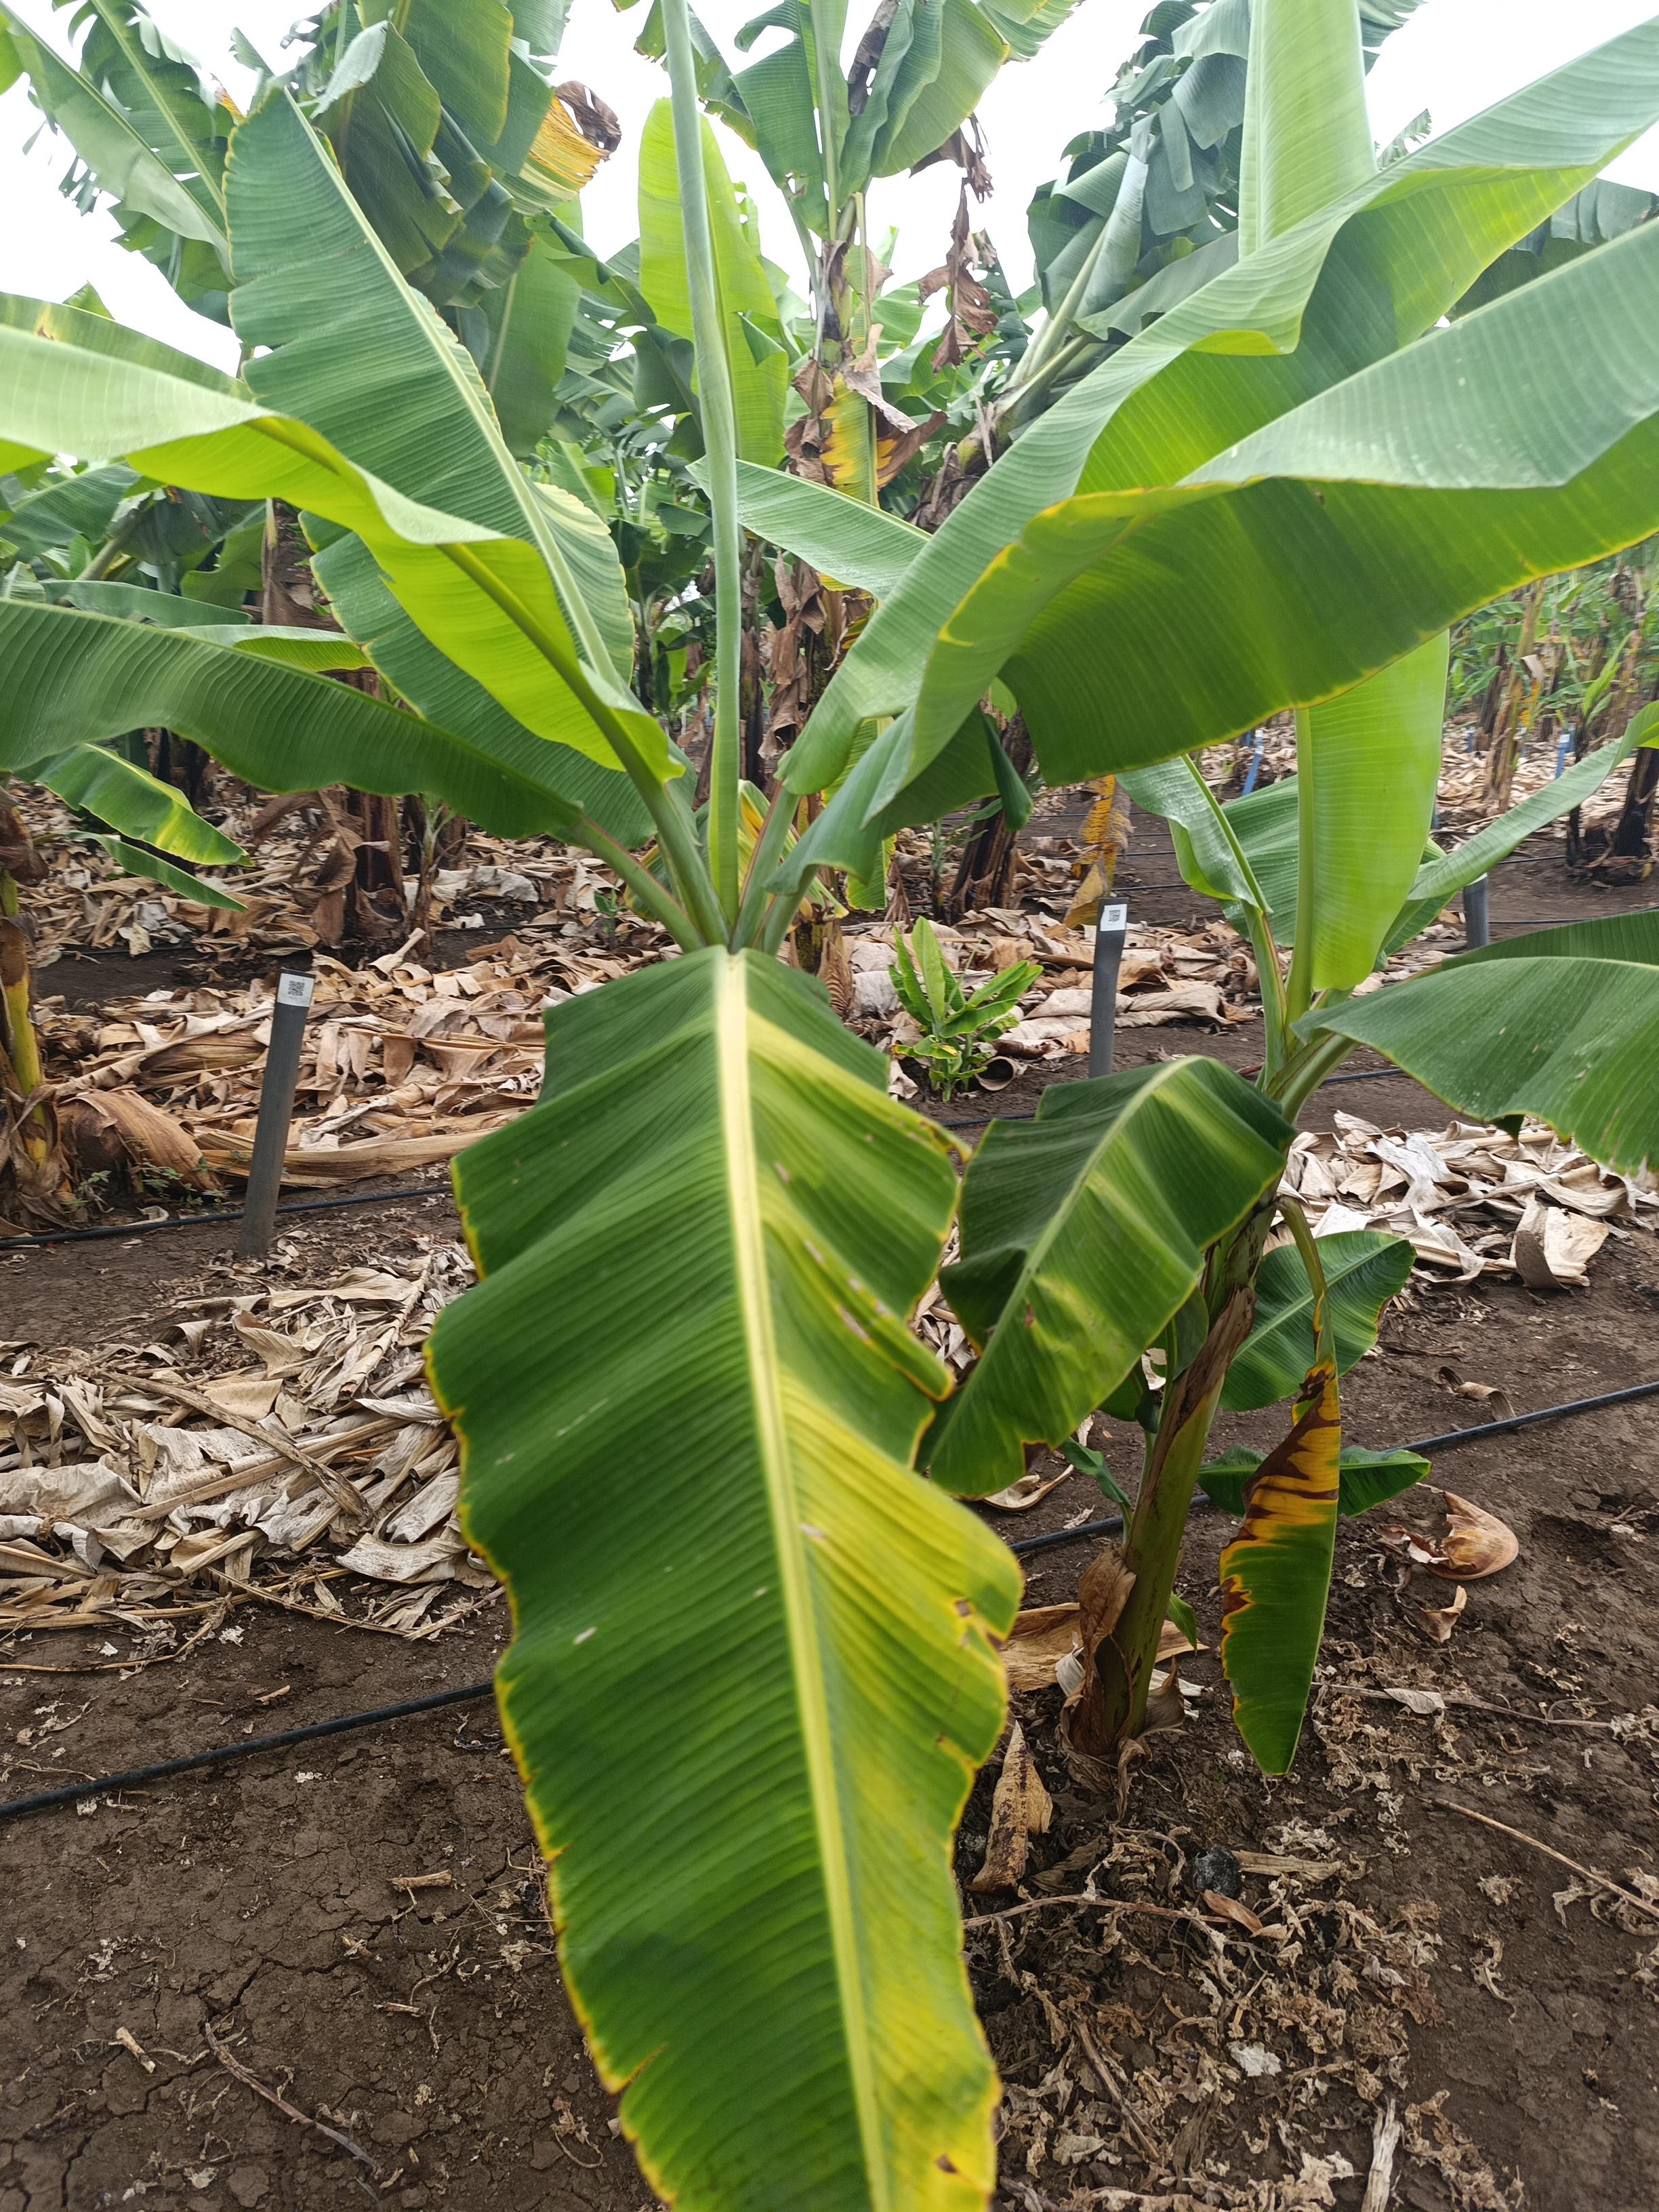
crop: banana
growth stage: vegetative
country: Tanzania
